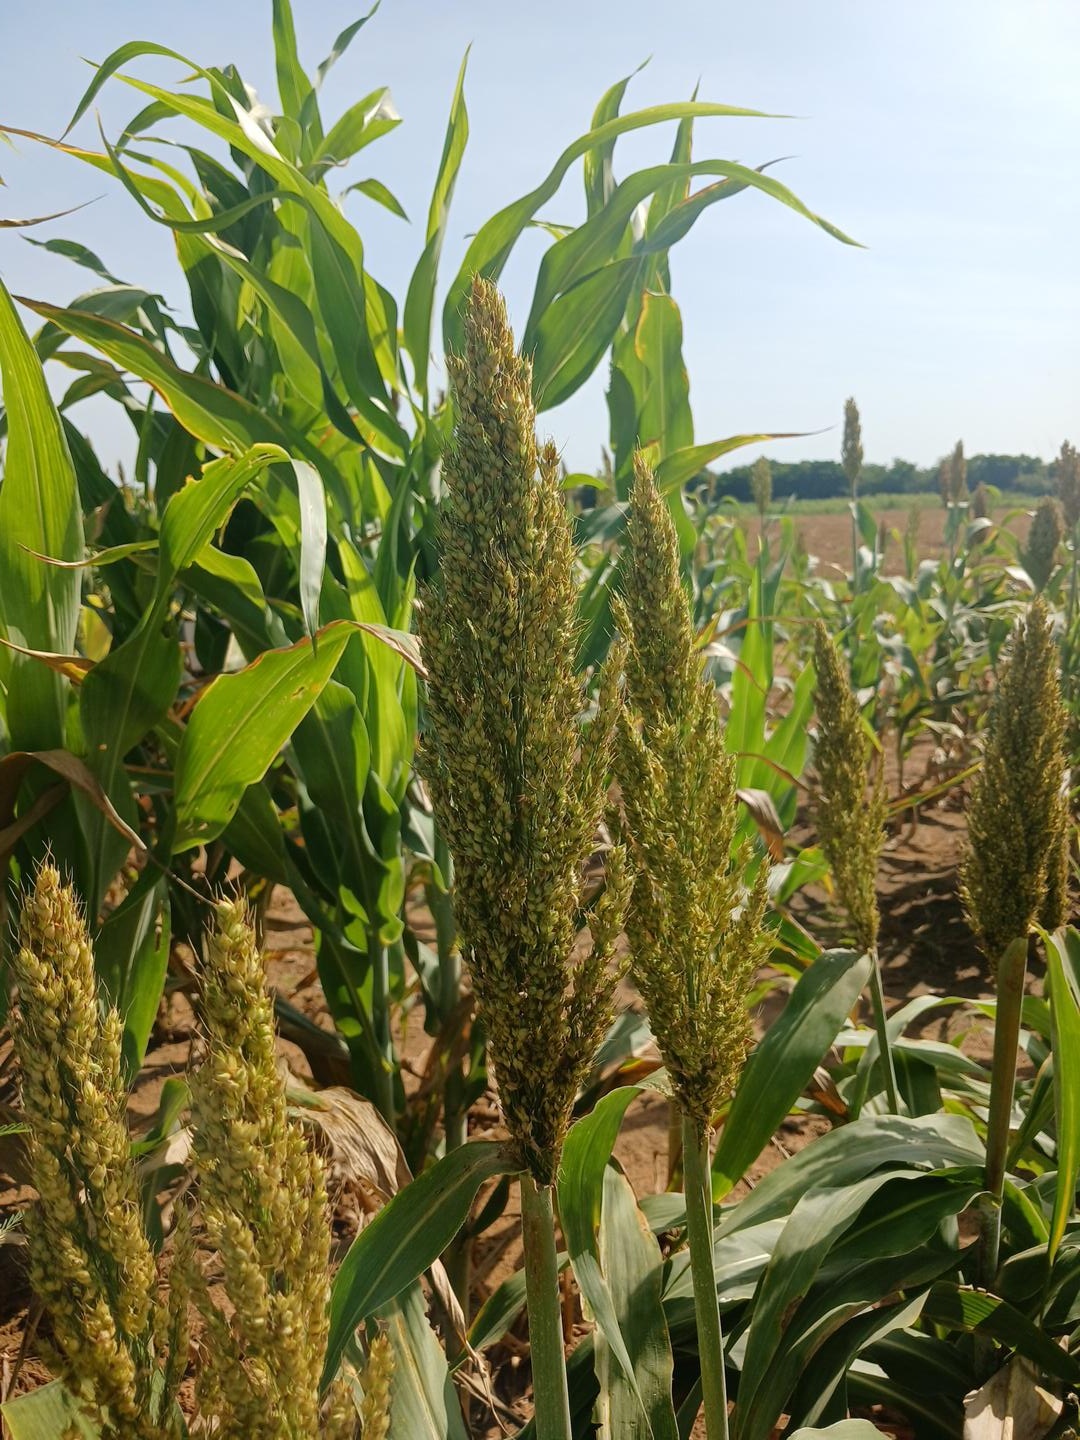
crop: sorghum
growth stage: filling grain
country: Senegal
